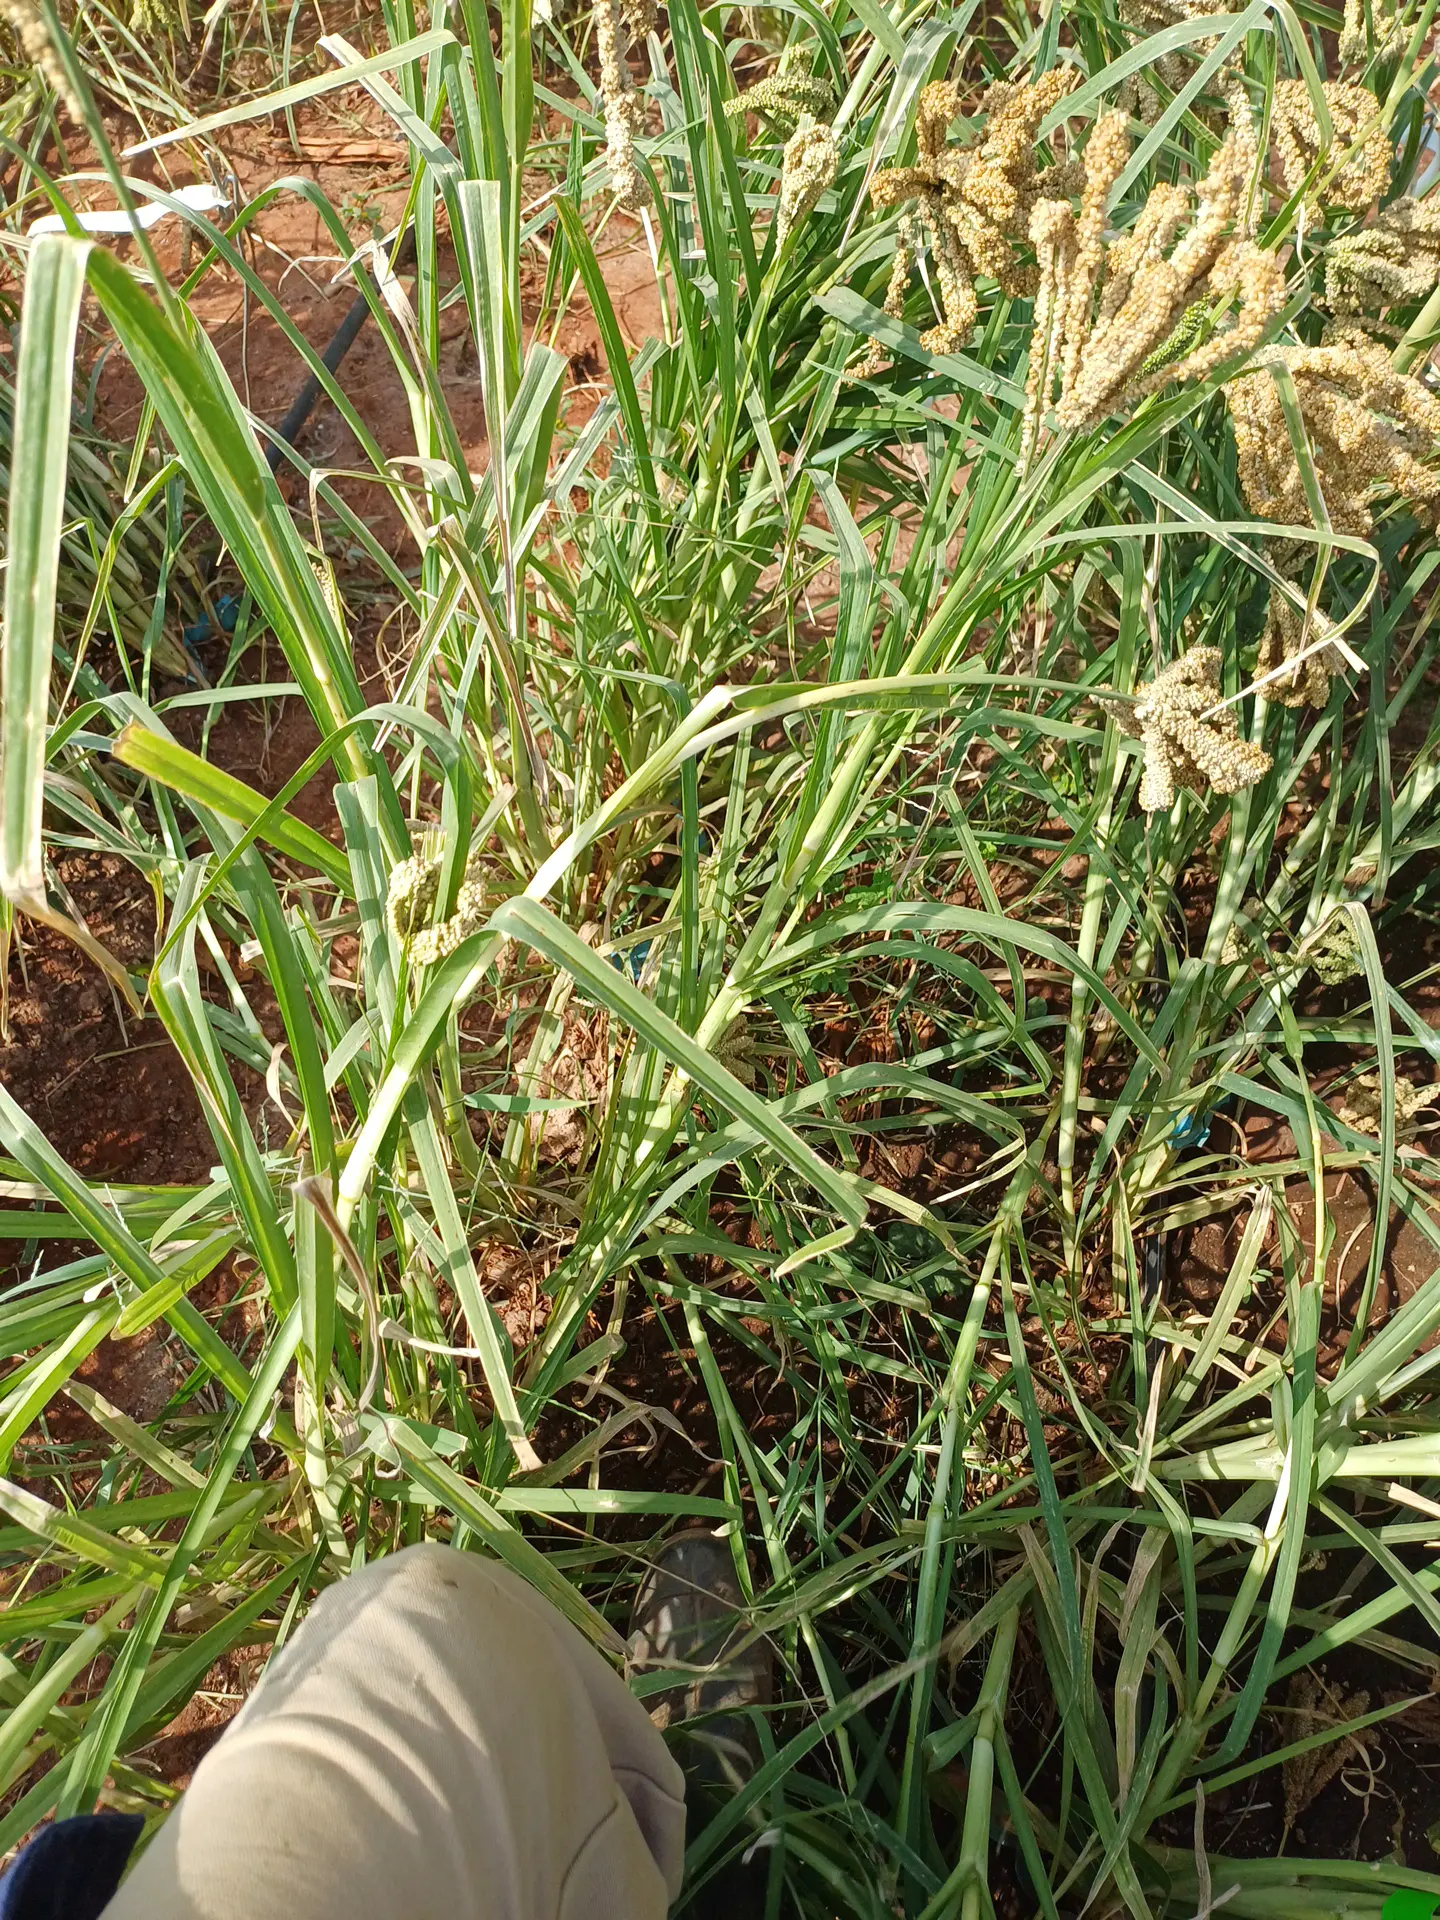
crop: finger millet
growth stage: filling grain
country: Kenya
